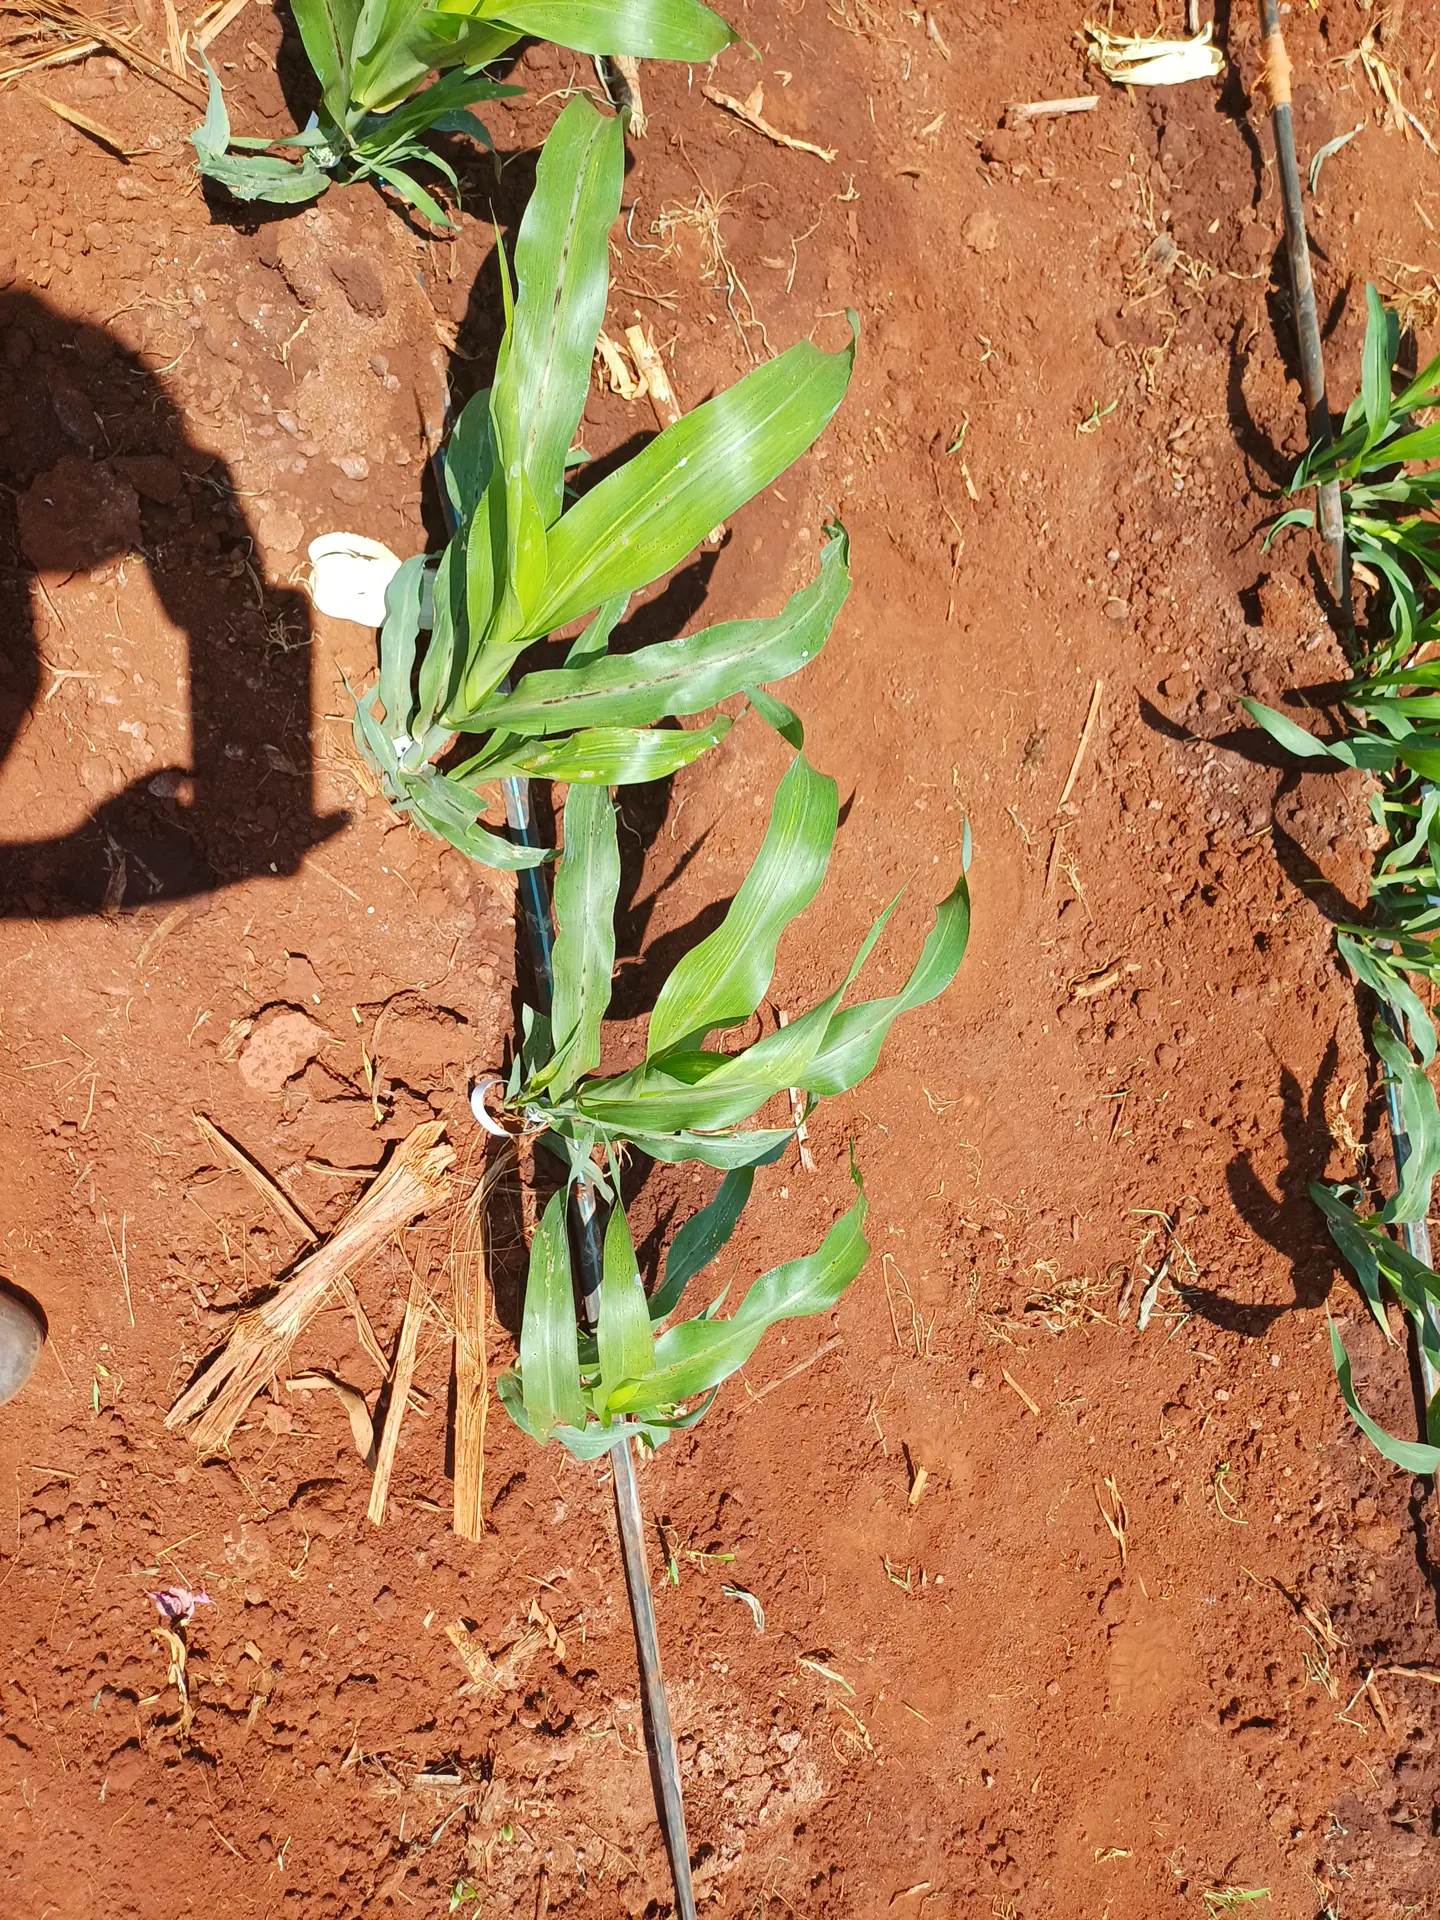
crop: sorghum
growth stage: vegetative
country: Kenya
